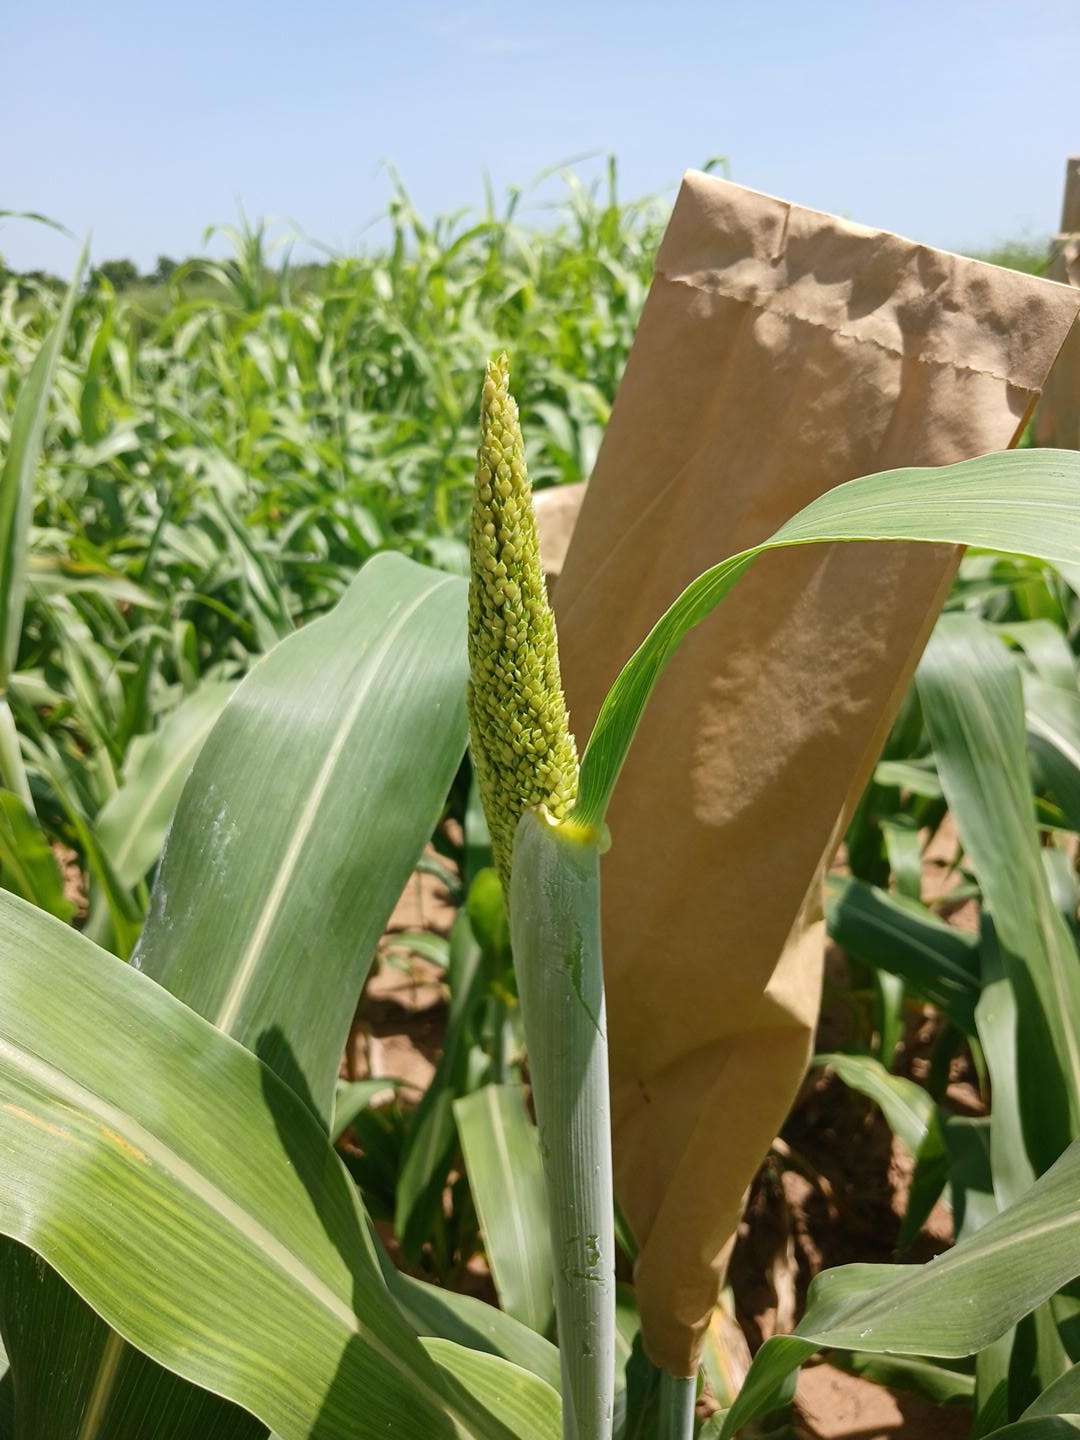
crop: sorghum
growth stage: heading tuber
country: Senegal
